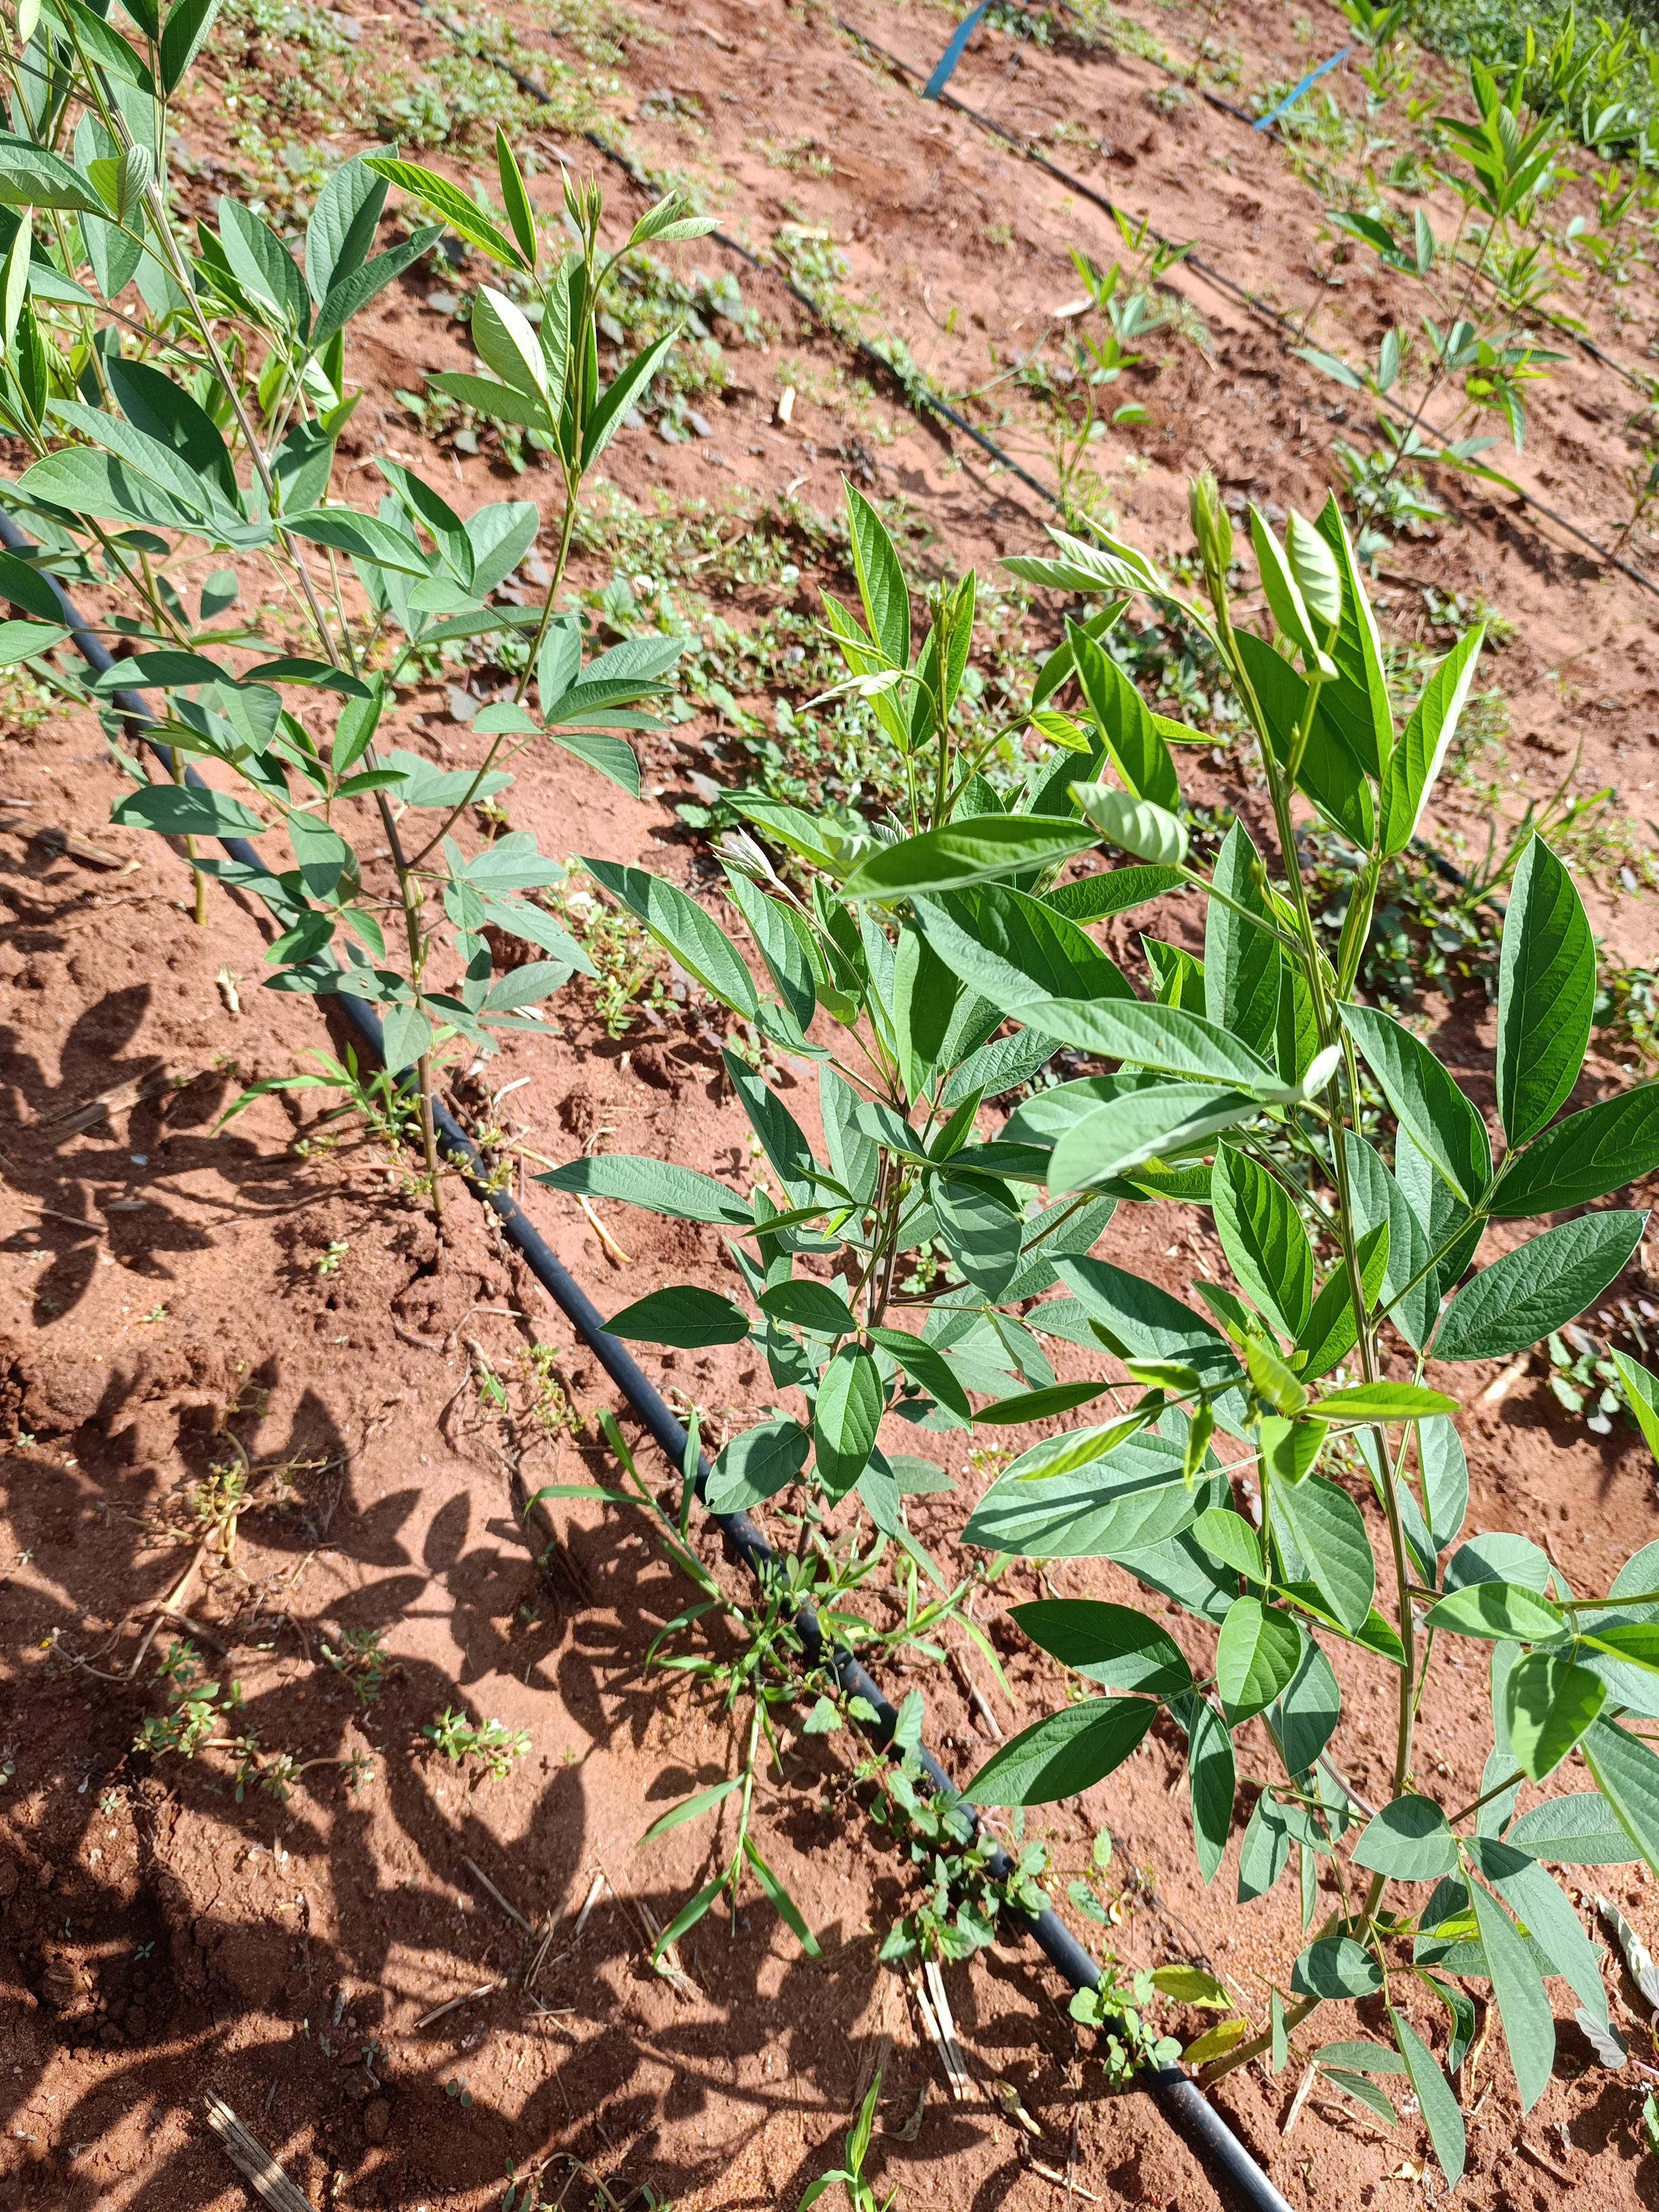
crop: pigeonpea
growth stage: vegetative
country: Kenya
